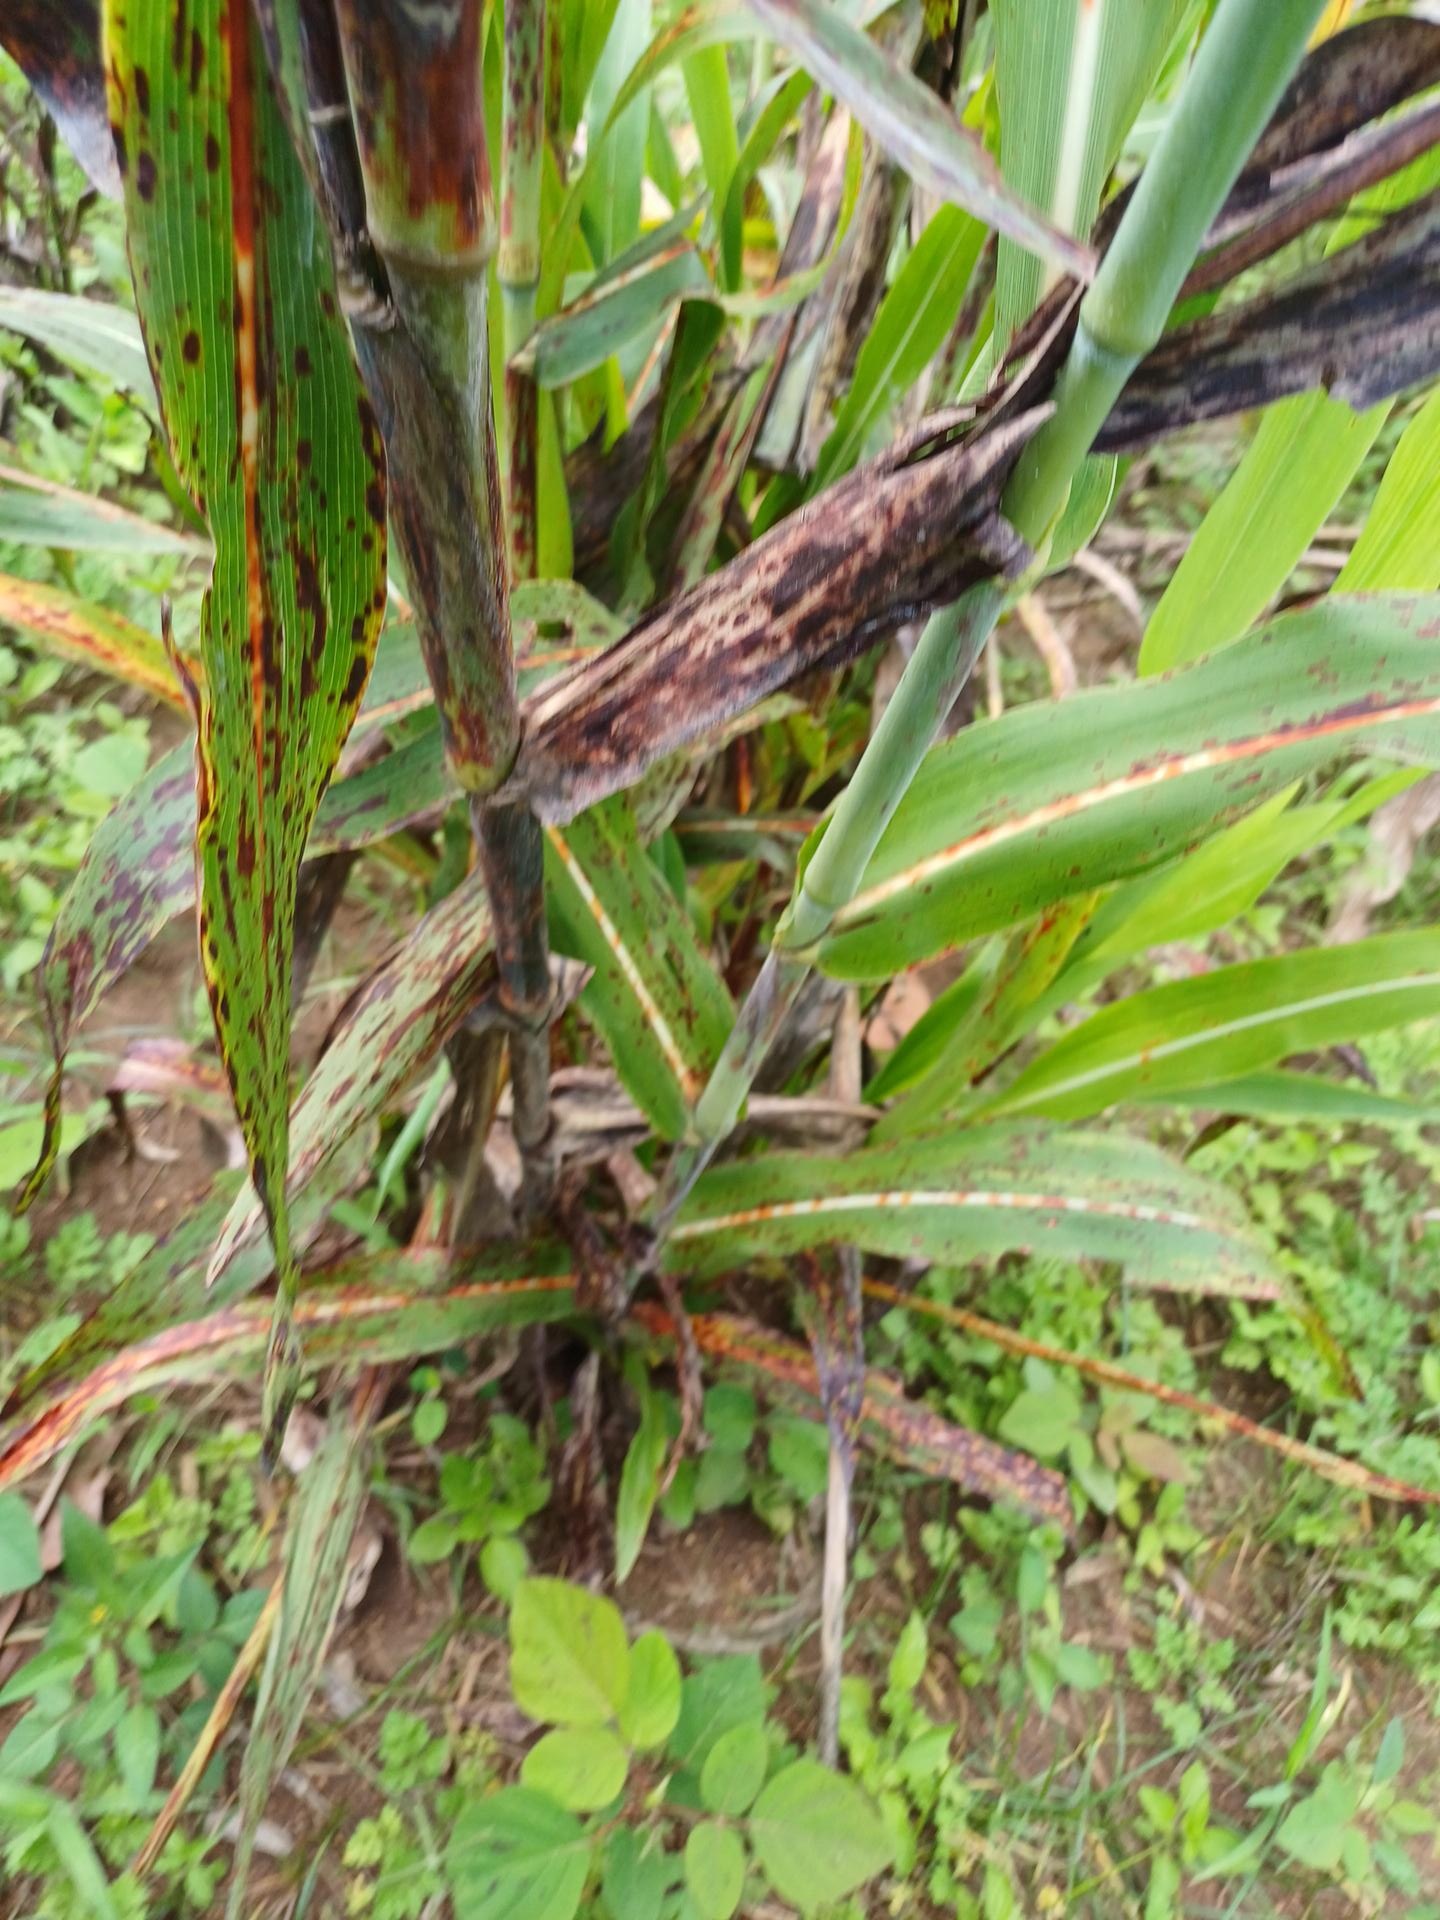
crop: sorghum
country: Kenya
